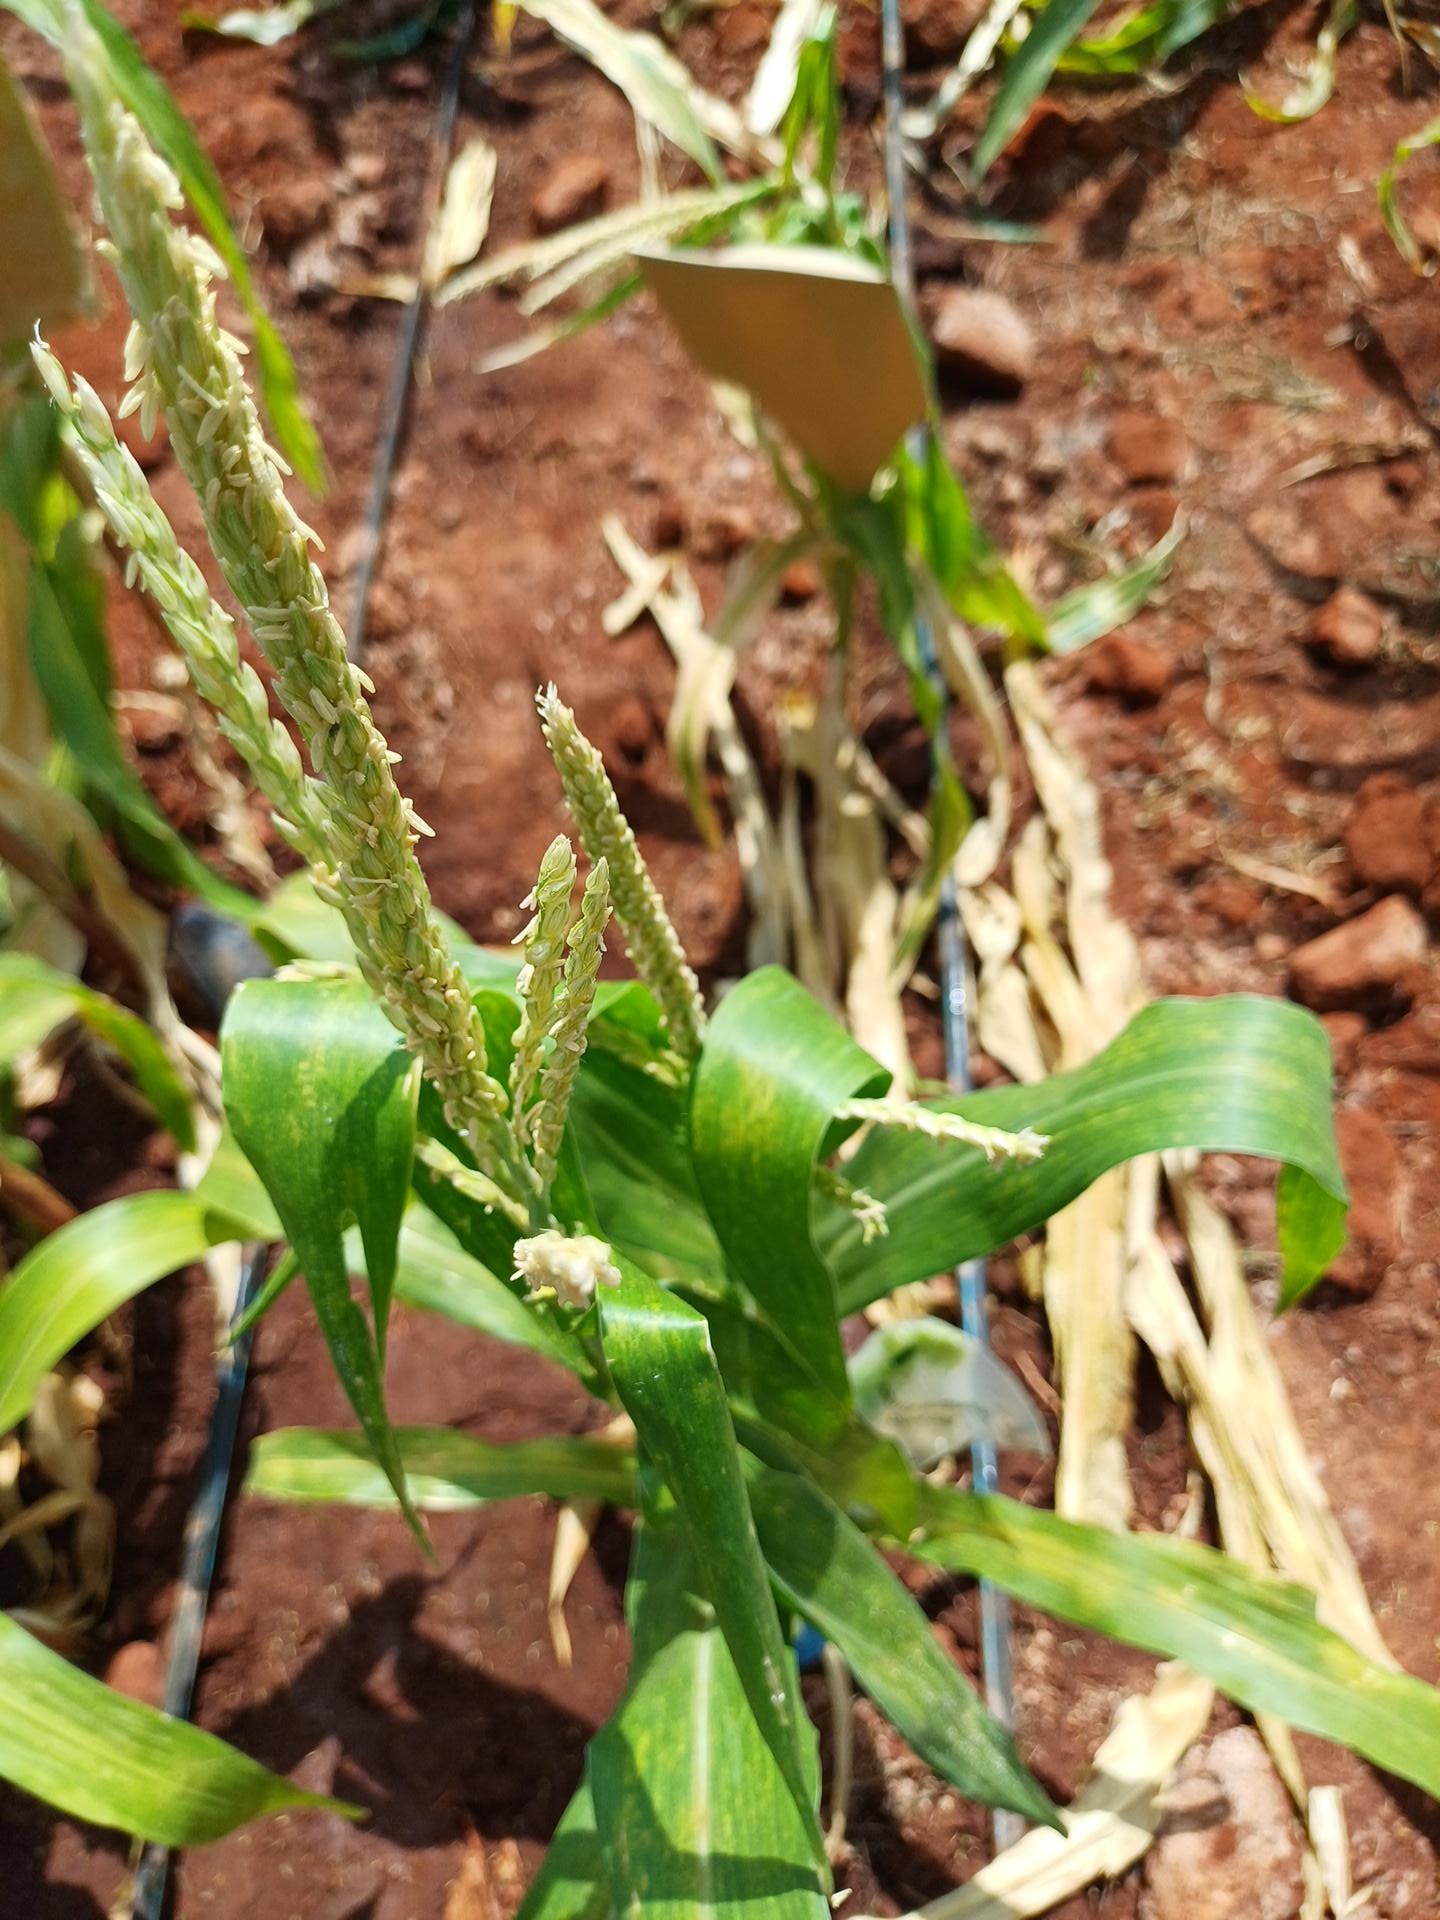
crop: maize
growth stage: flowering
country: Kenya
